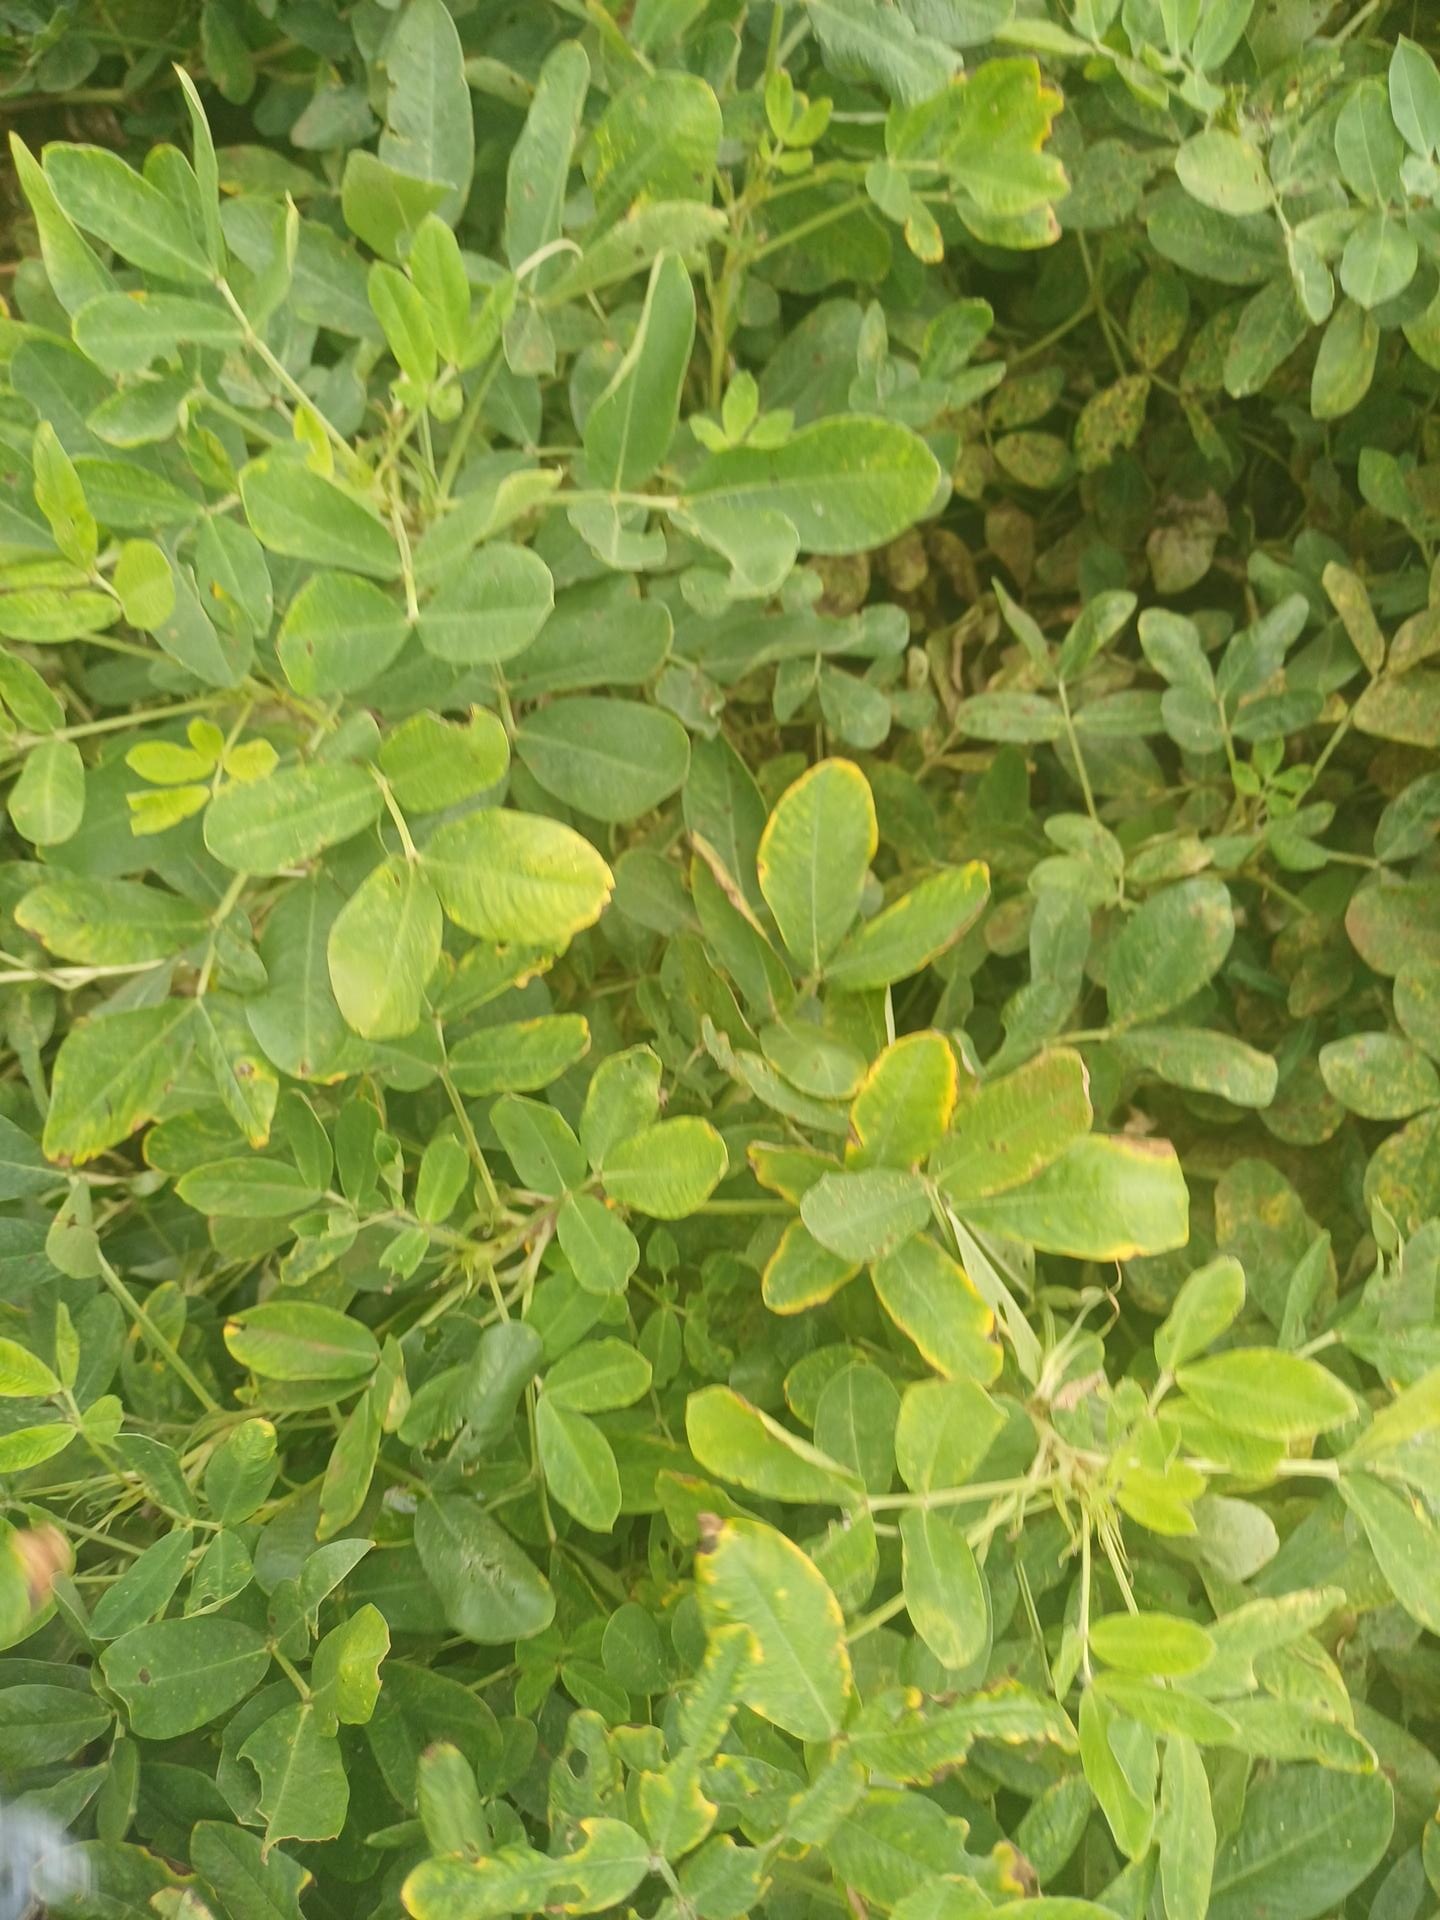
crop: groundnut
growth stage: pegging
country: Kenya
